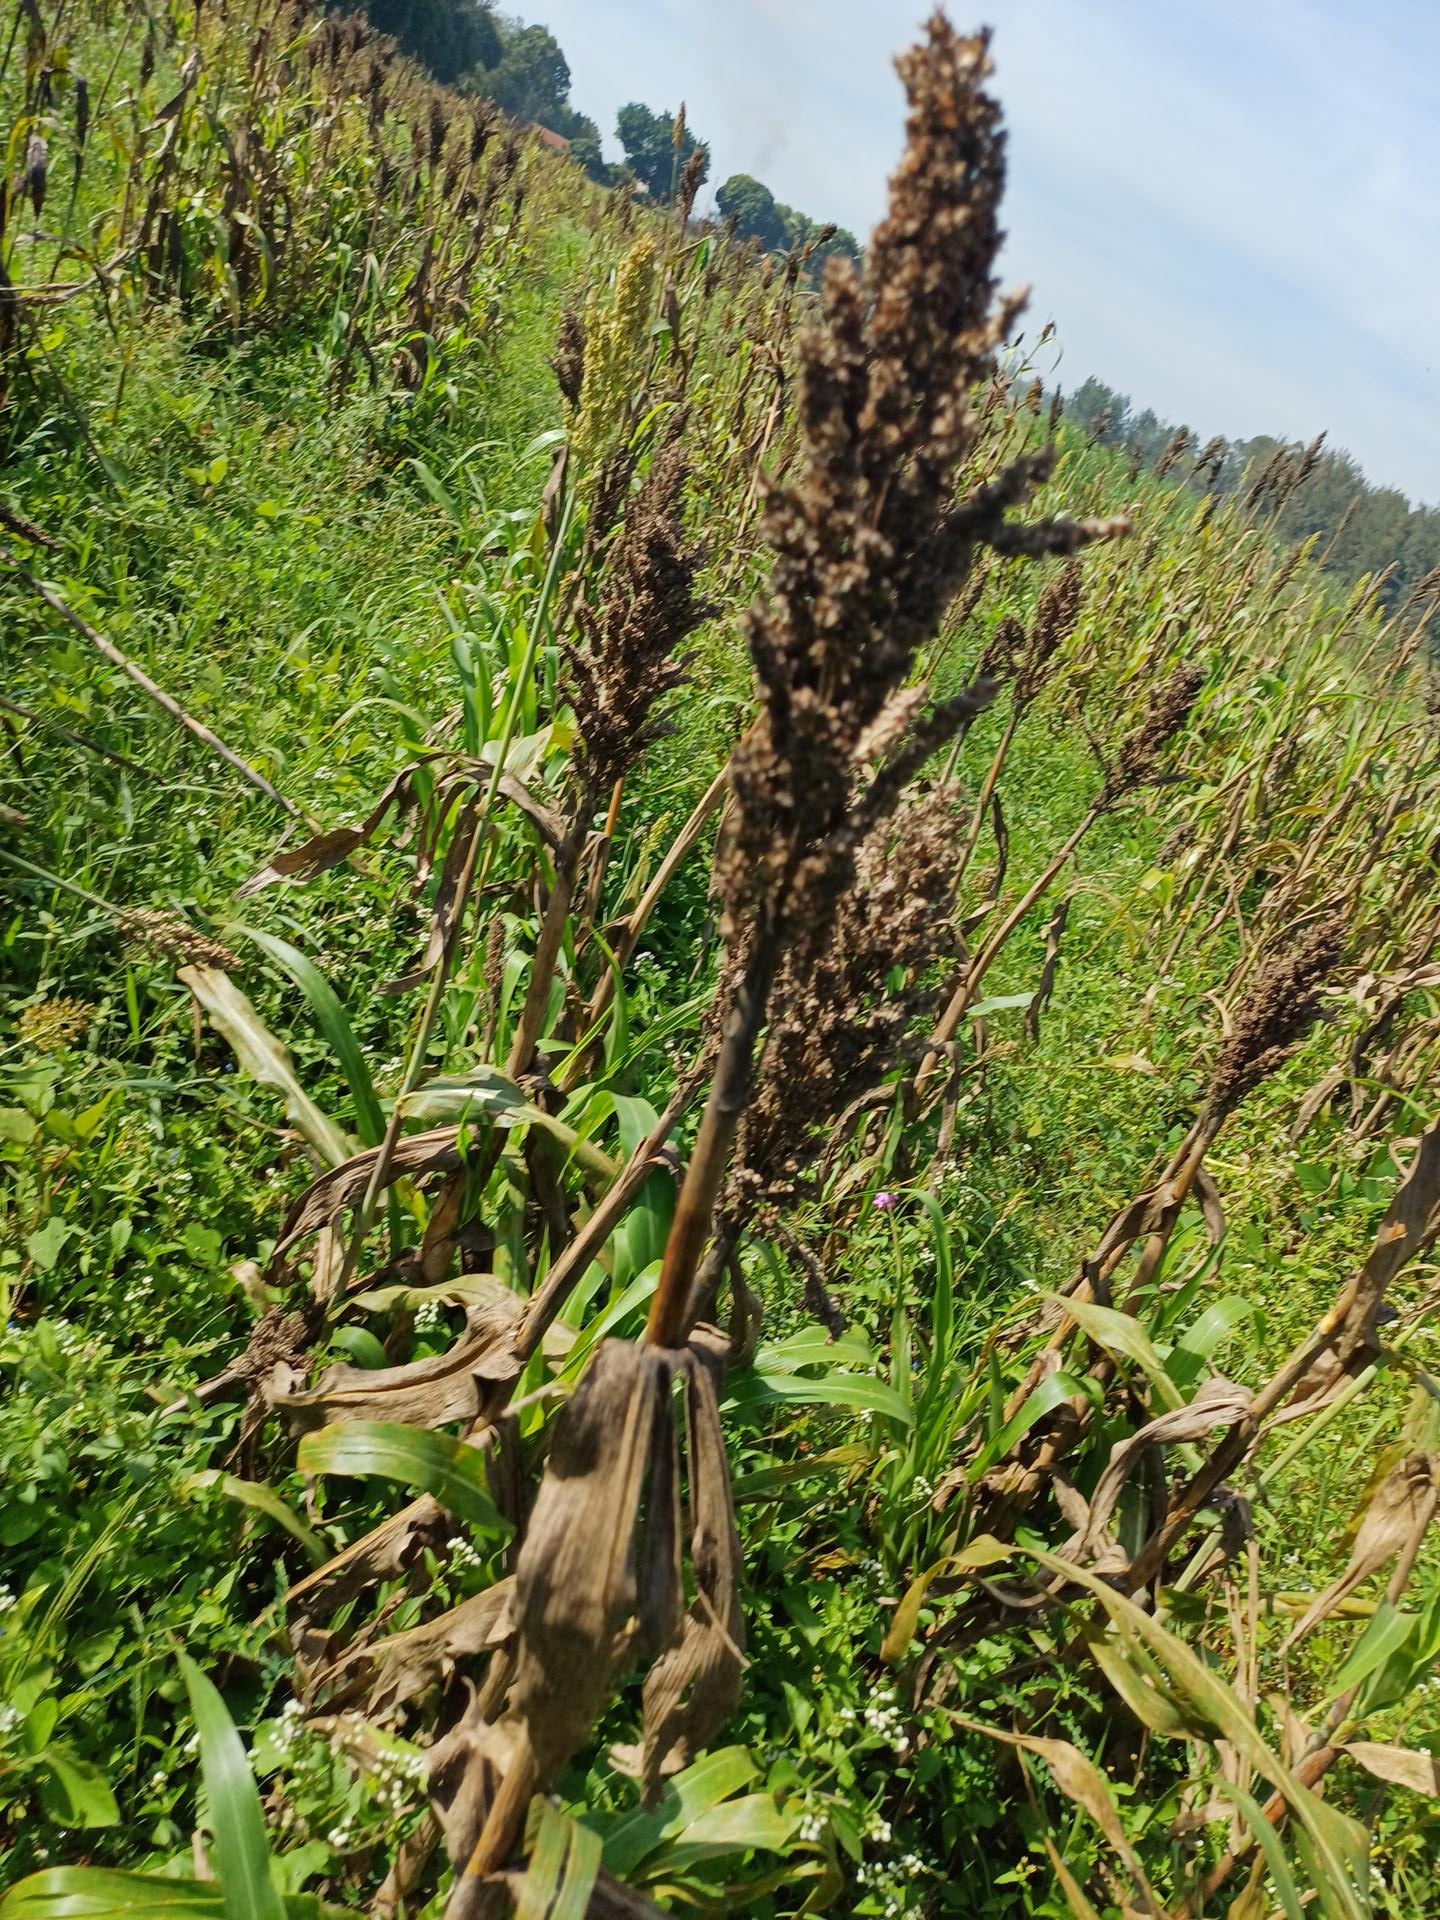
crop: sorghum
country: Kenya
